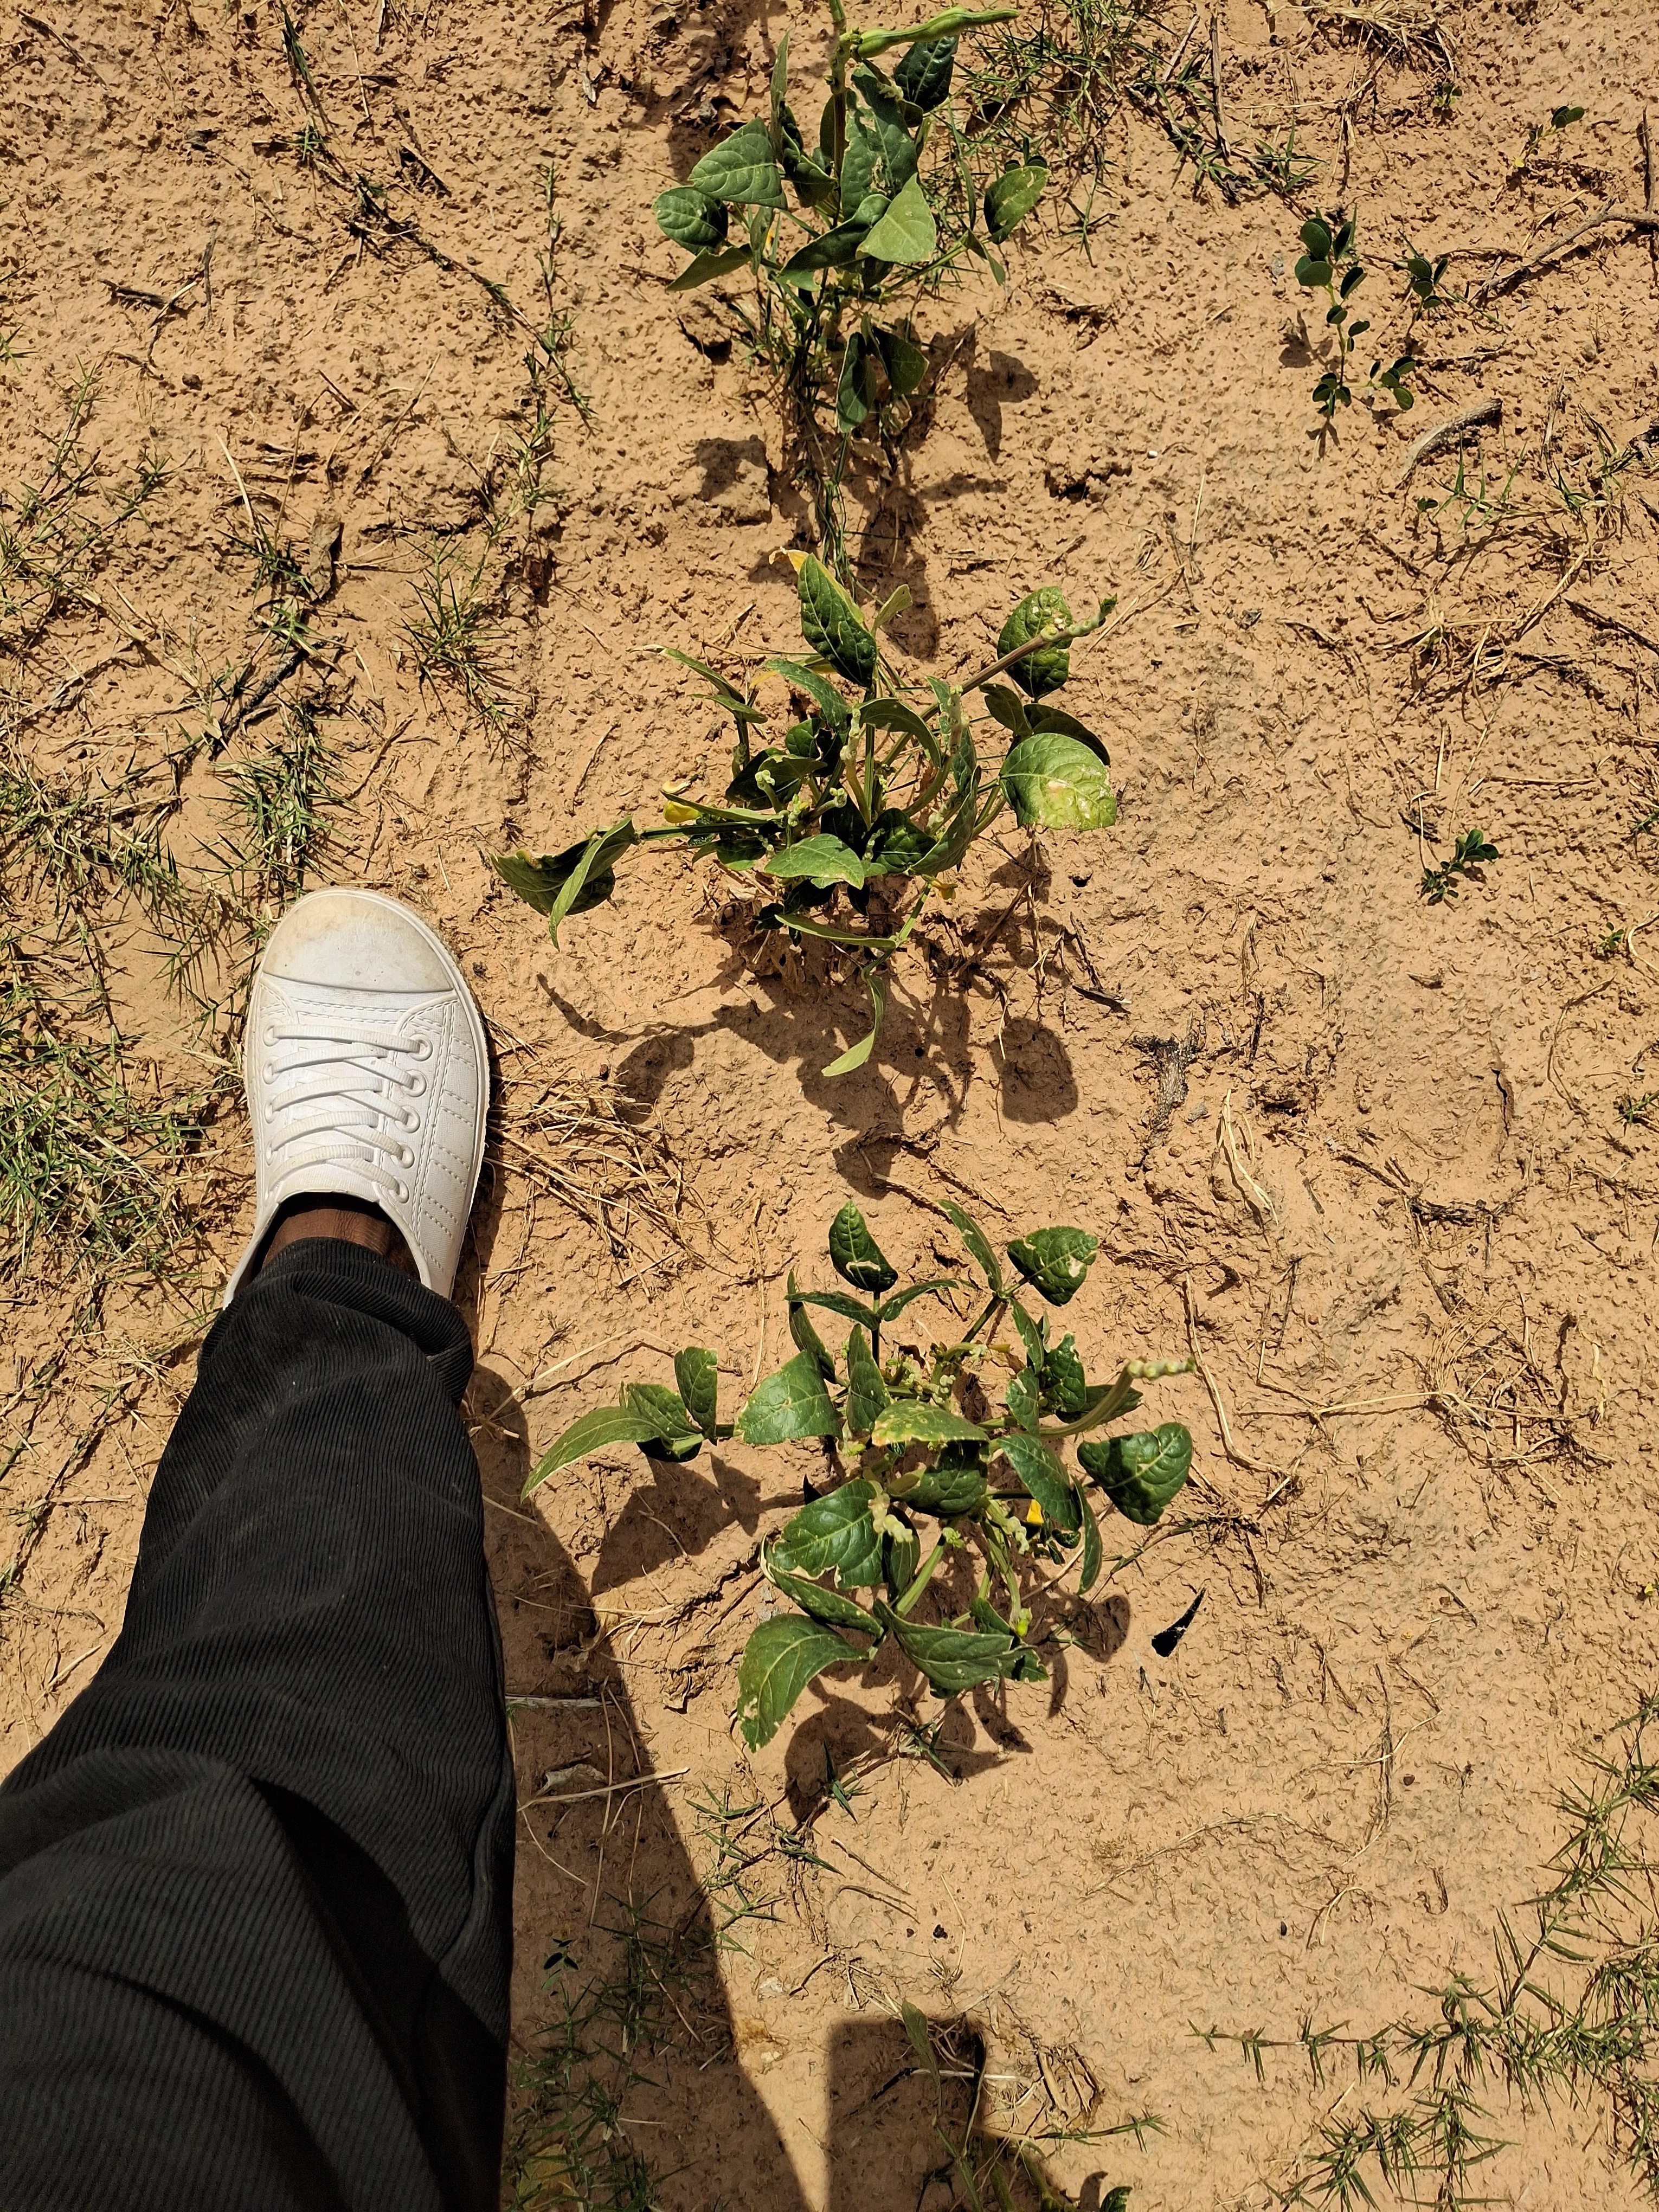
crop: cowpea
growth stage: harvest maturity
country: Nigeria
